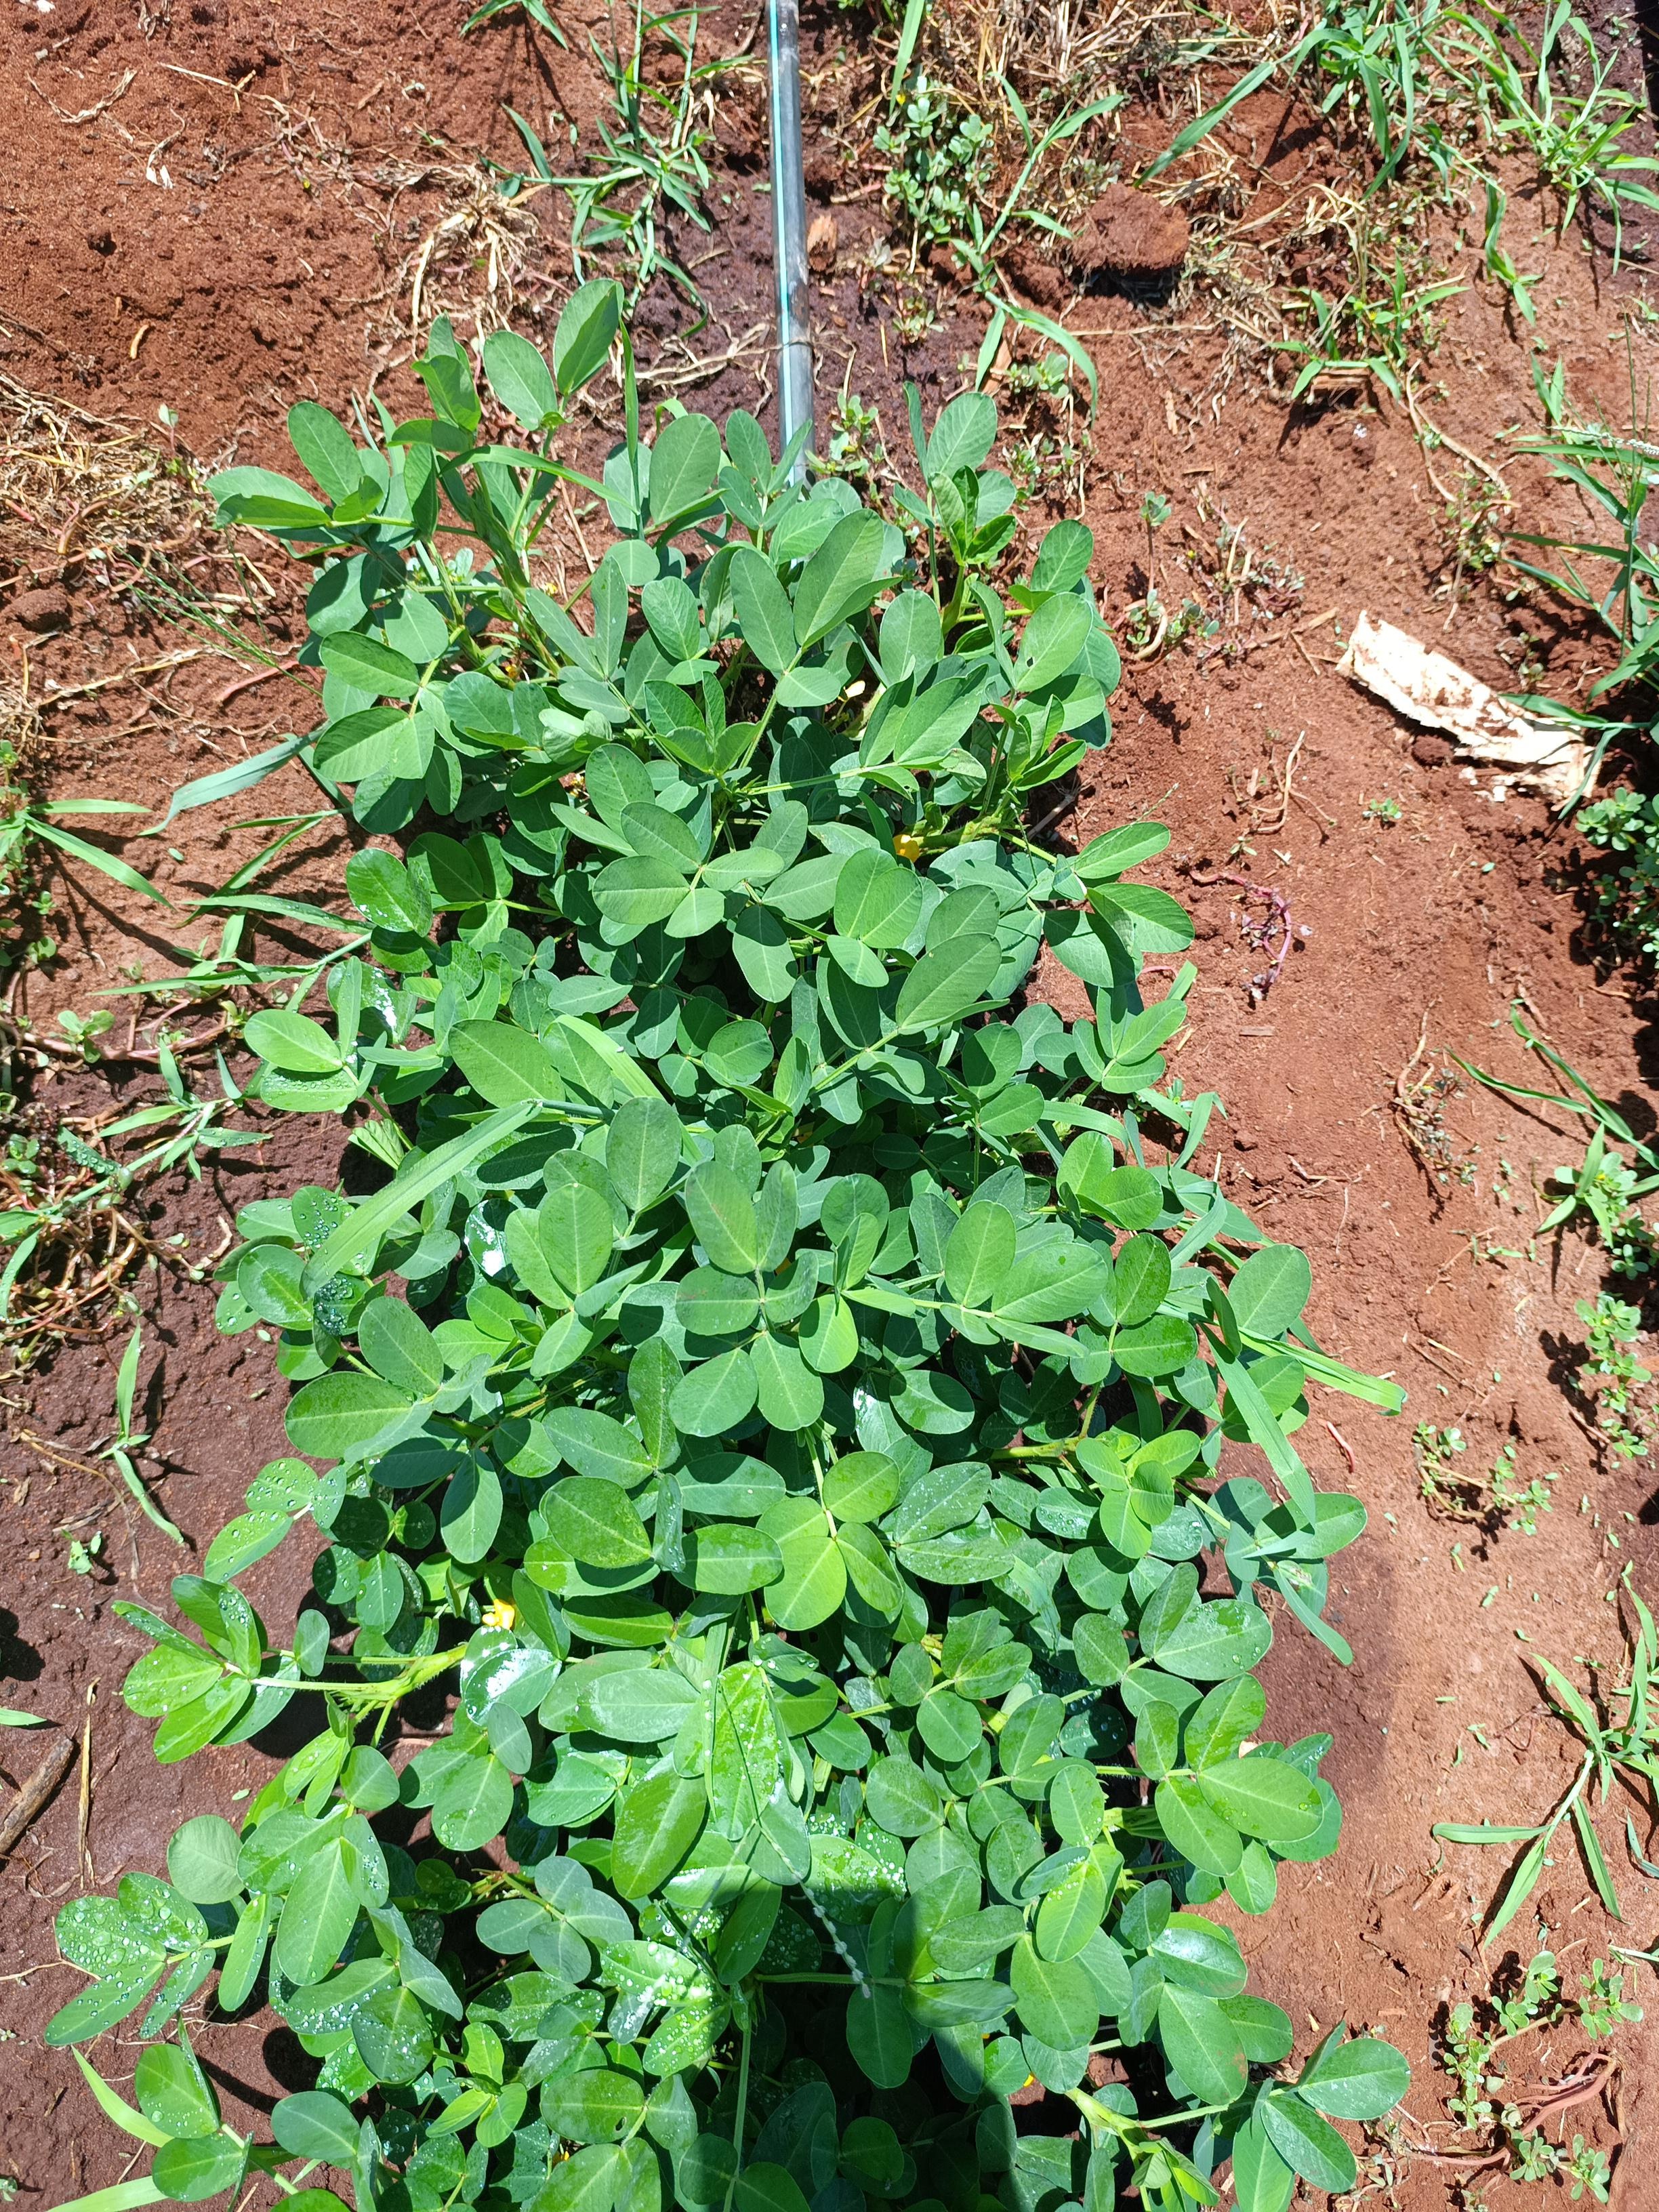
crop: groundnut
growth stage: flowering
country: Kenya
